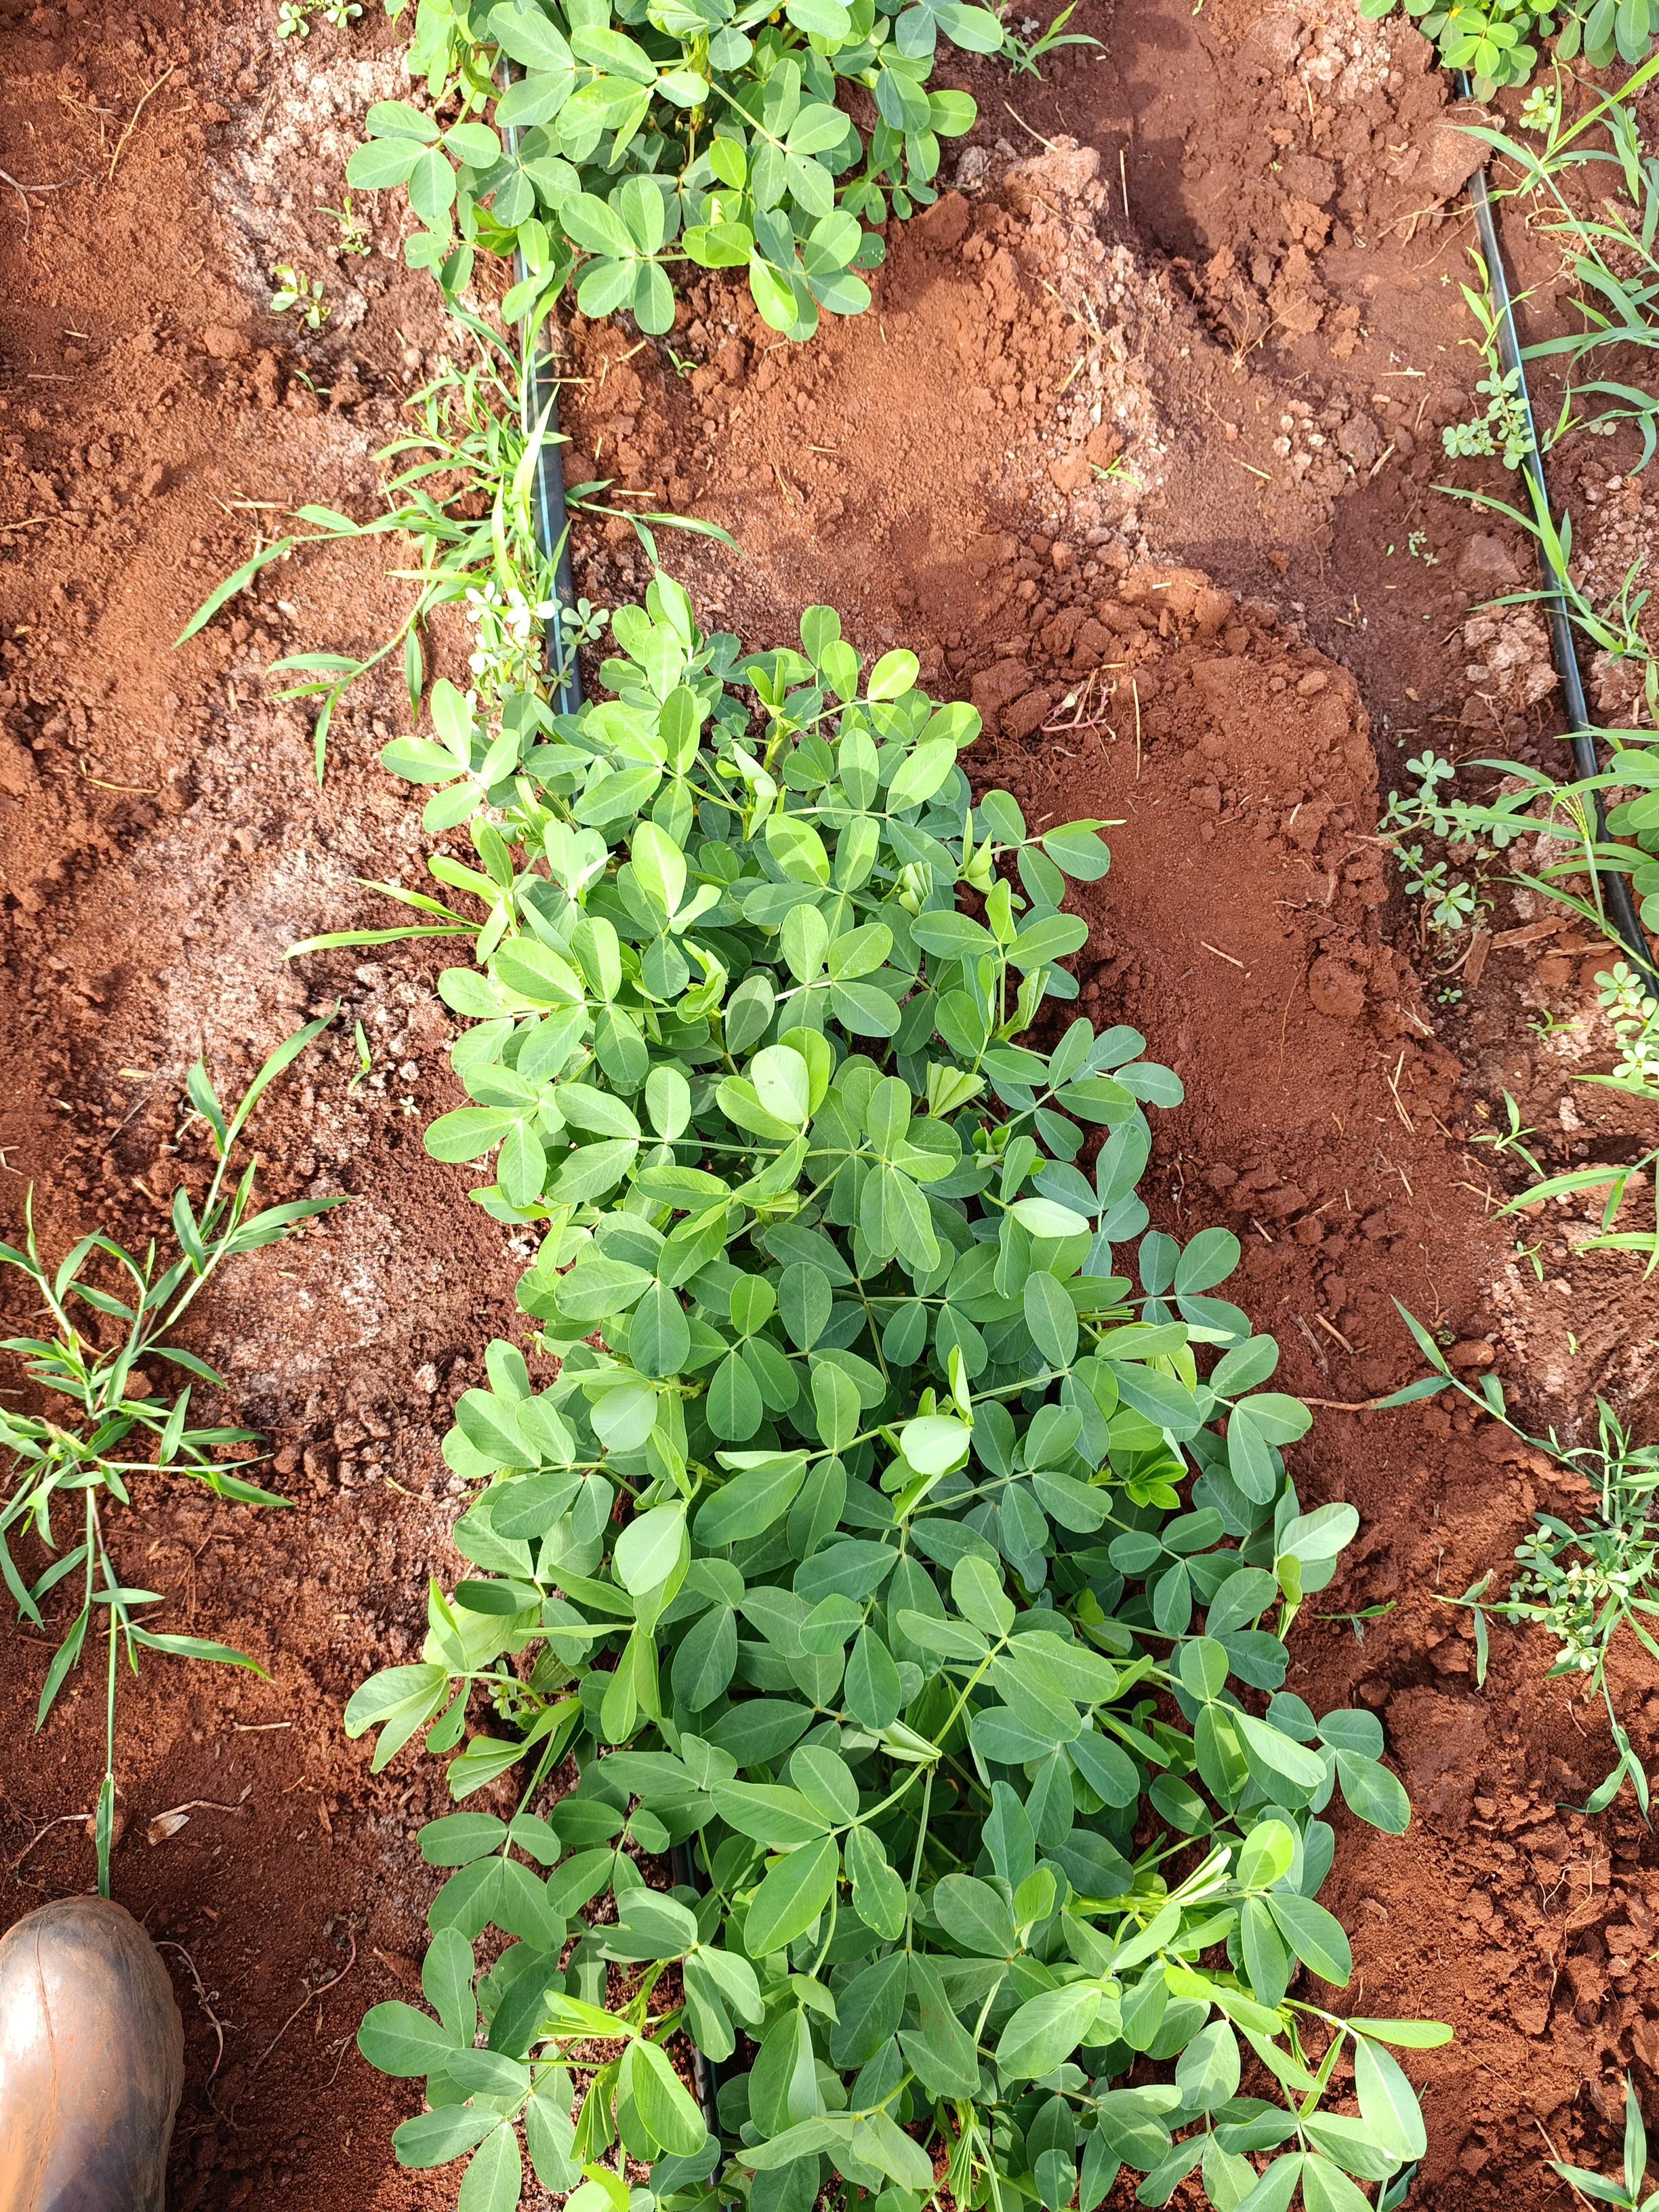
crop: groundnut
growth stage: flowering
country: Kenya
